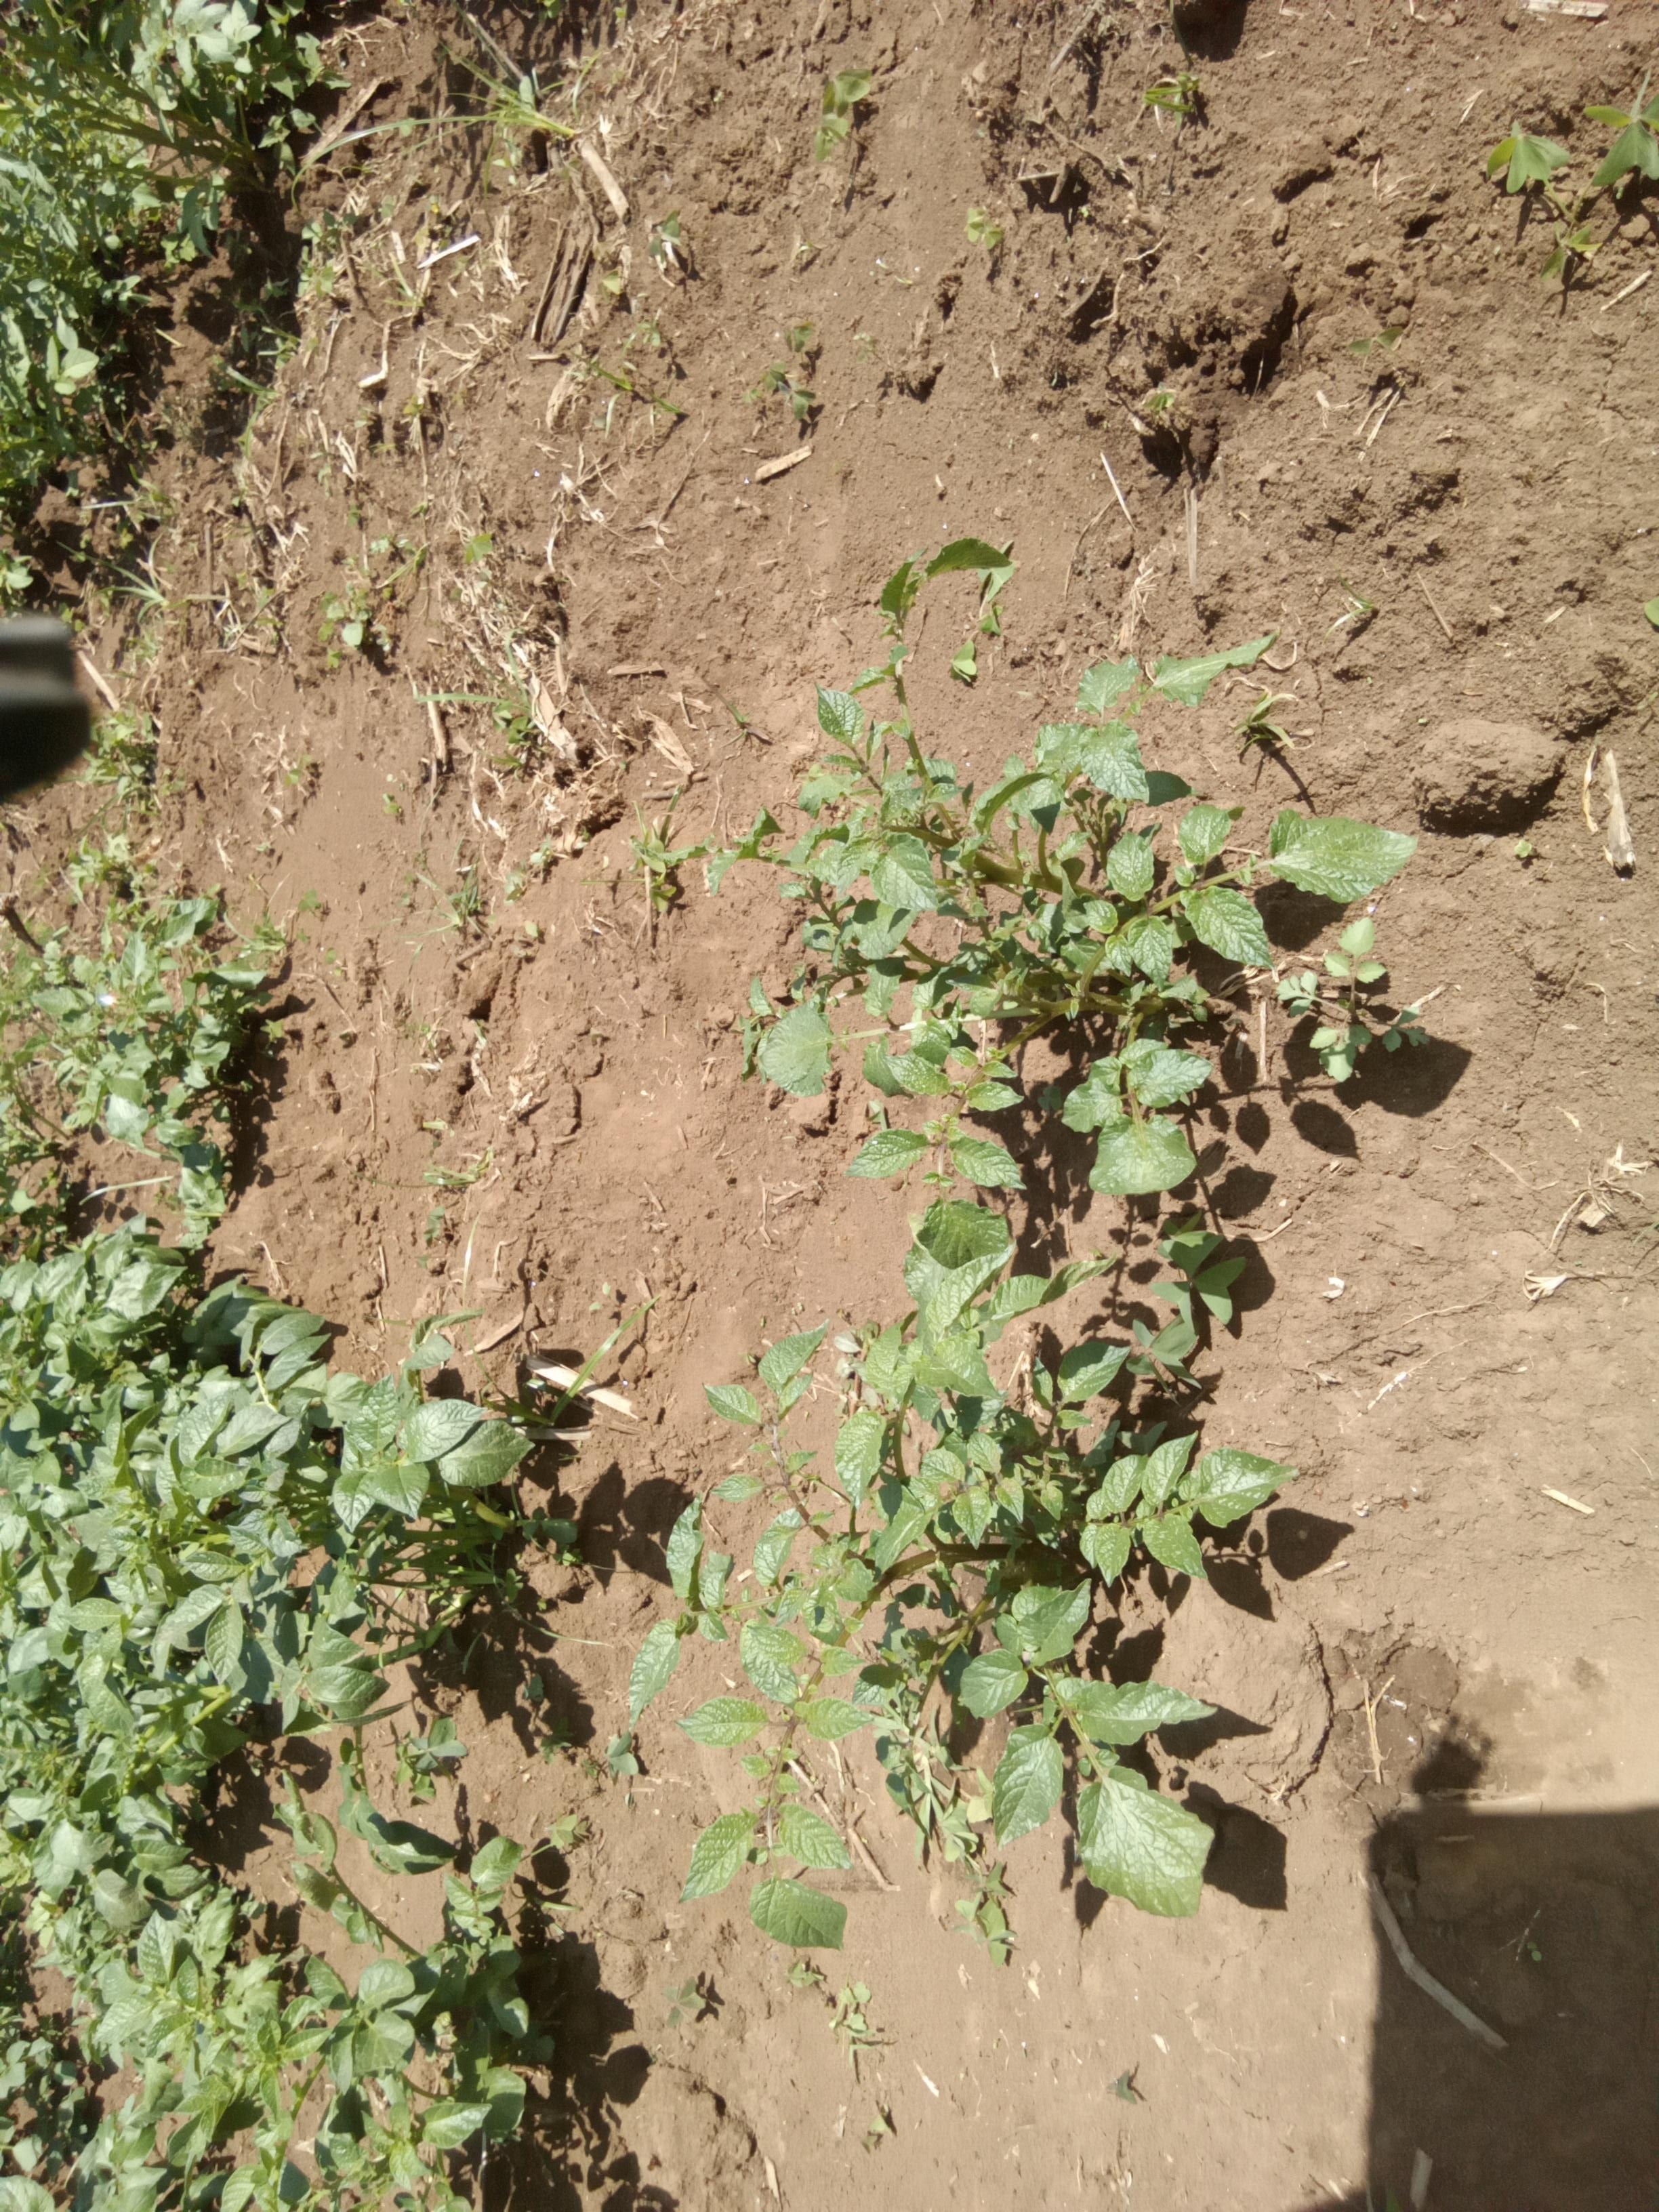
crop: potato
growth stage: vegetative
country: Kenya
